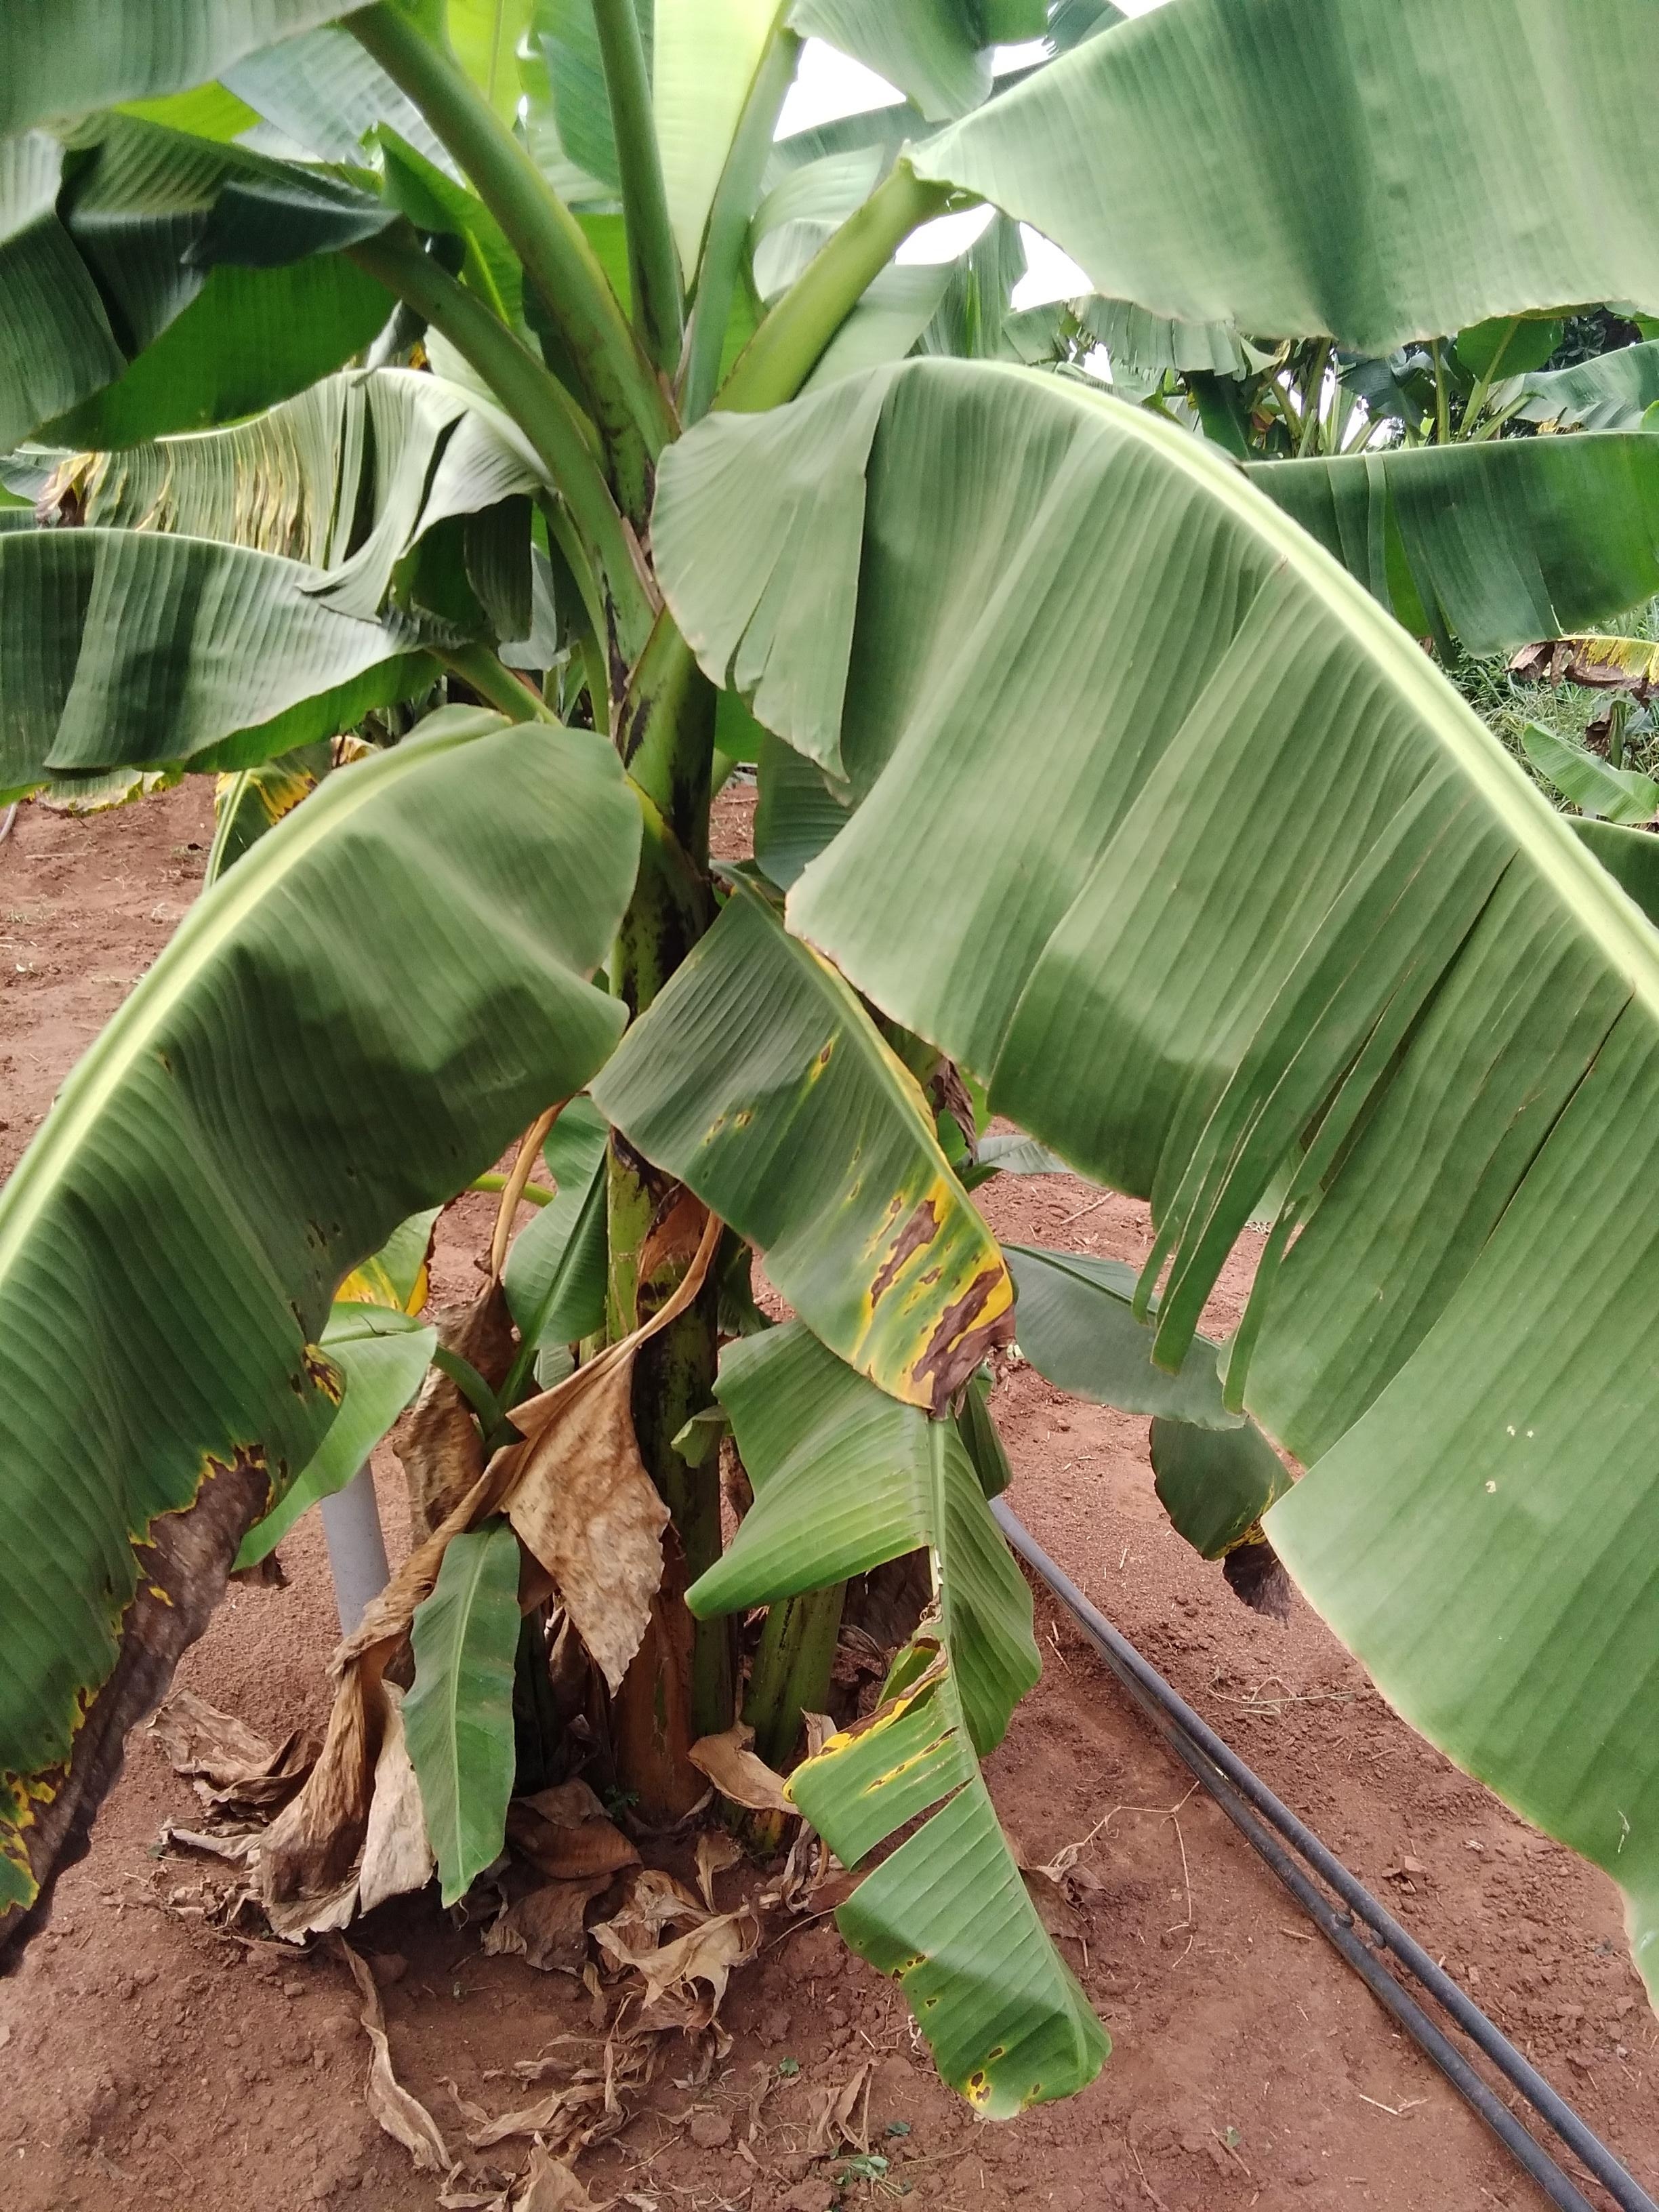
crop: banana
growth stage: vegetative
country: Uganda
